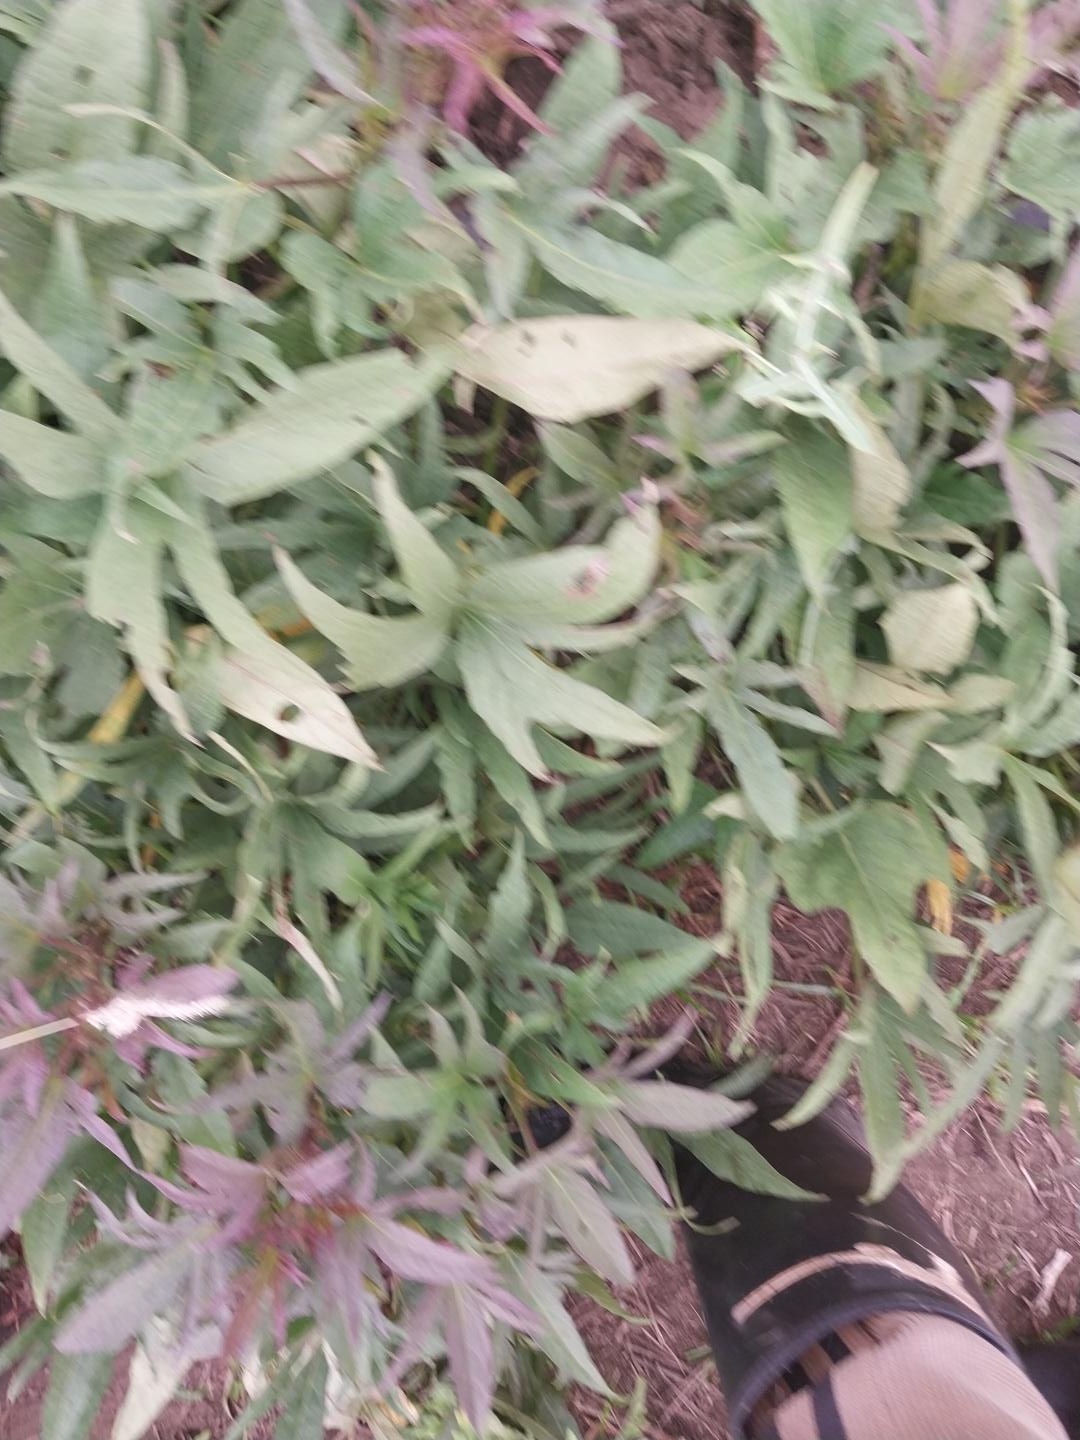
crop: sweet potato
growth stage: flowering
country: Tanzania
